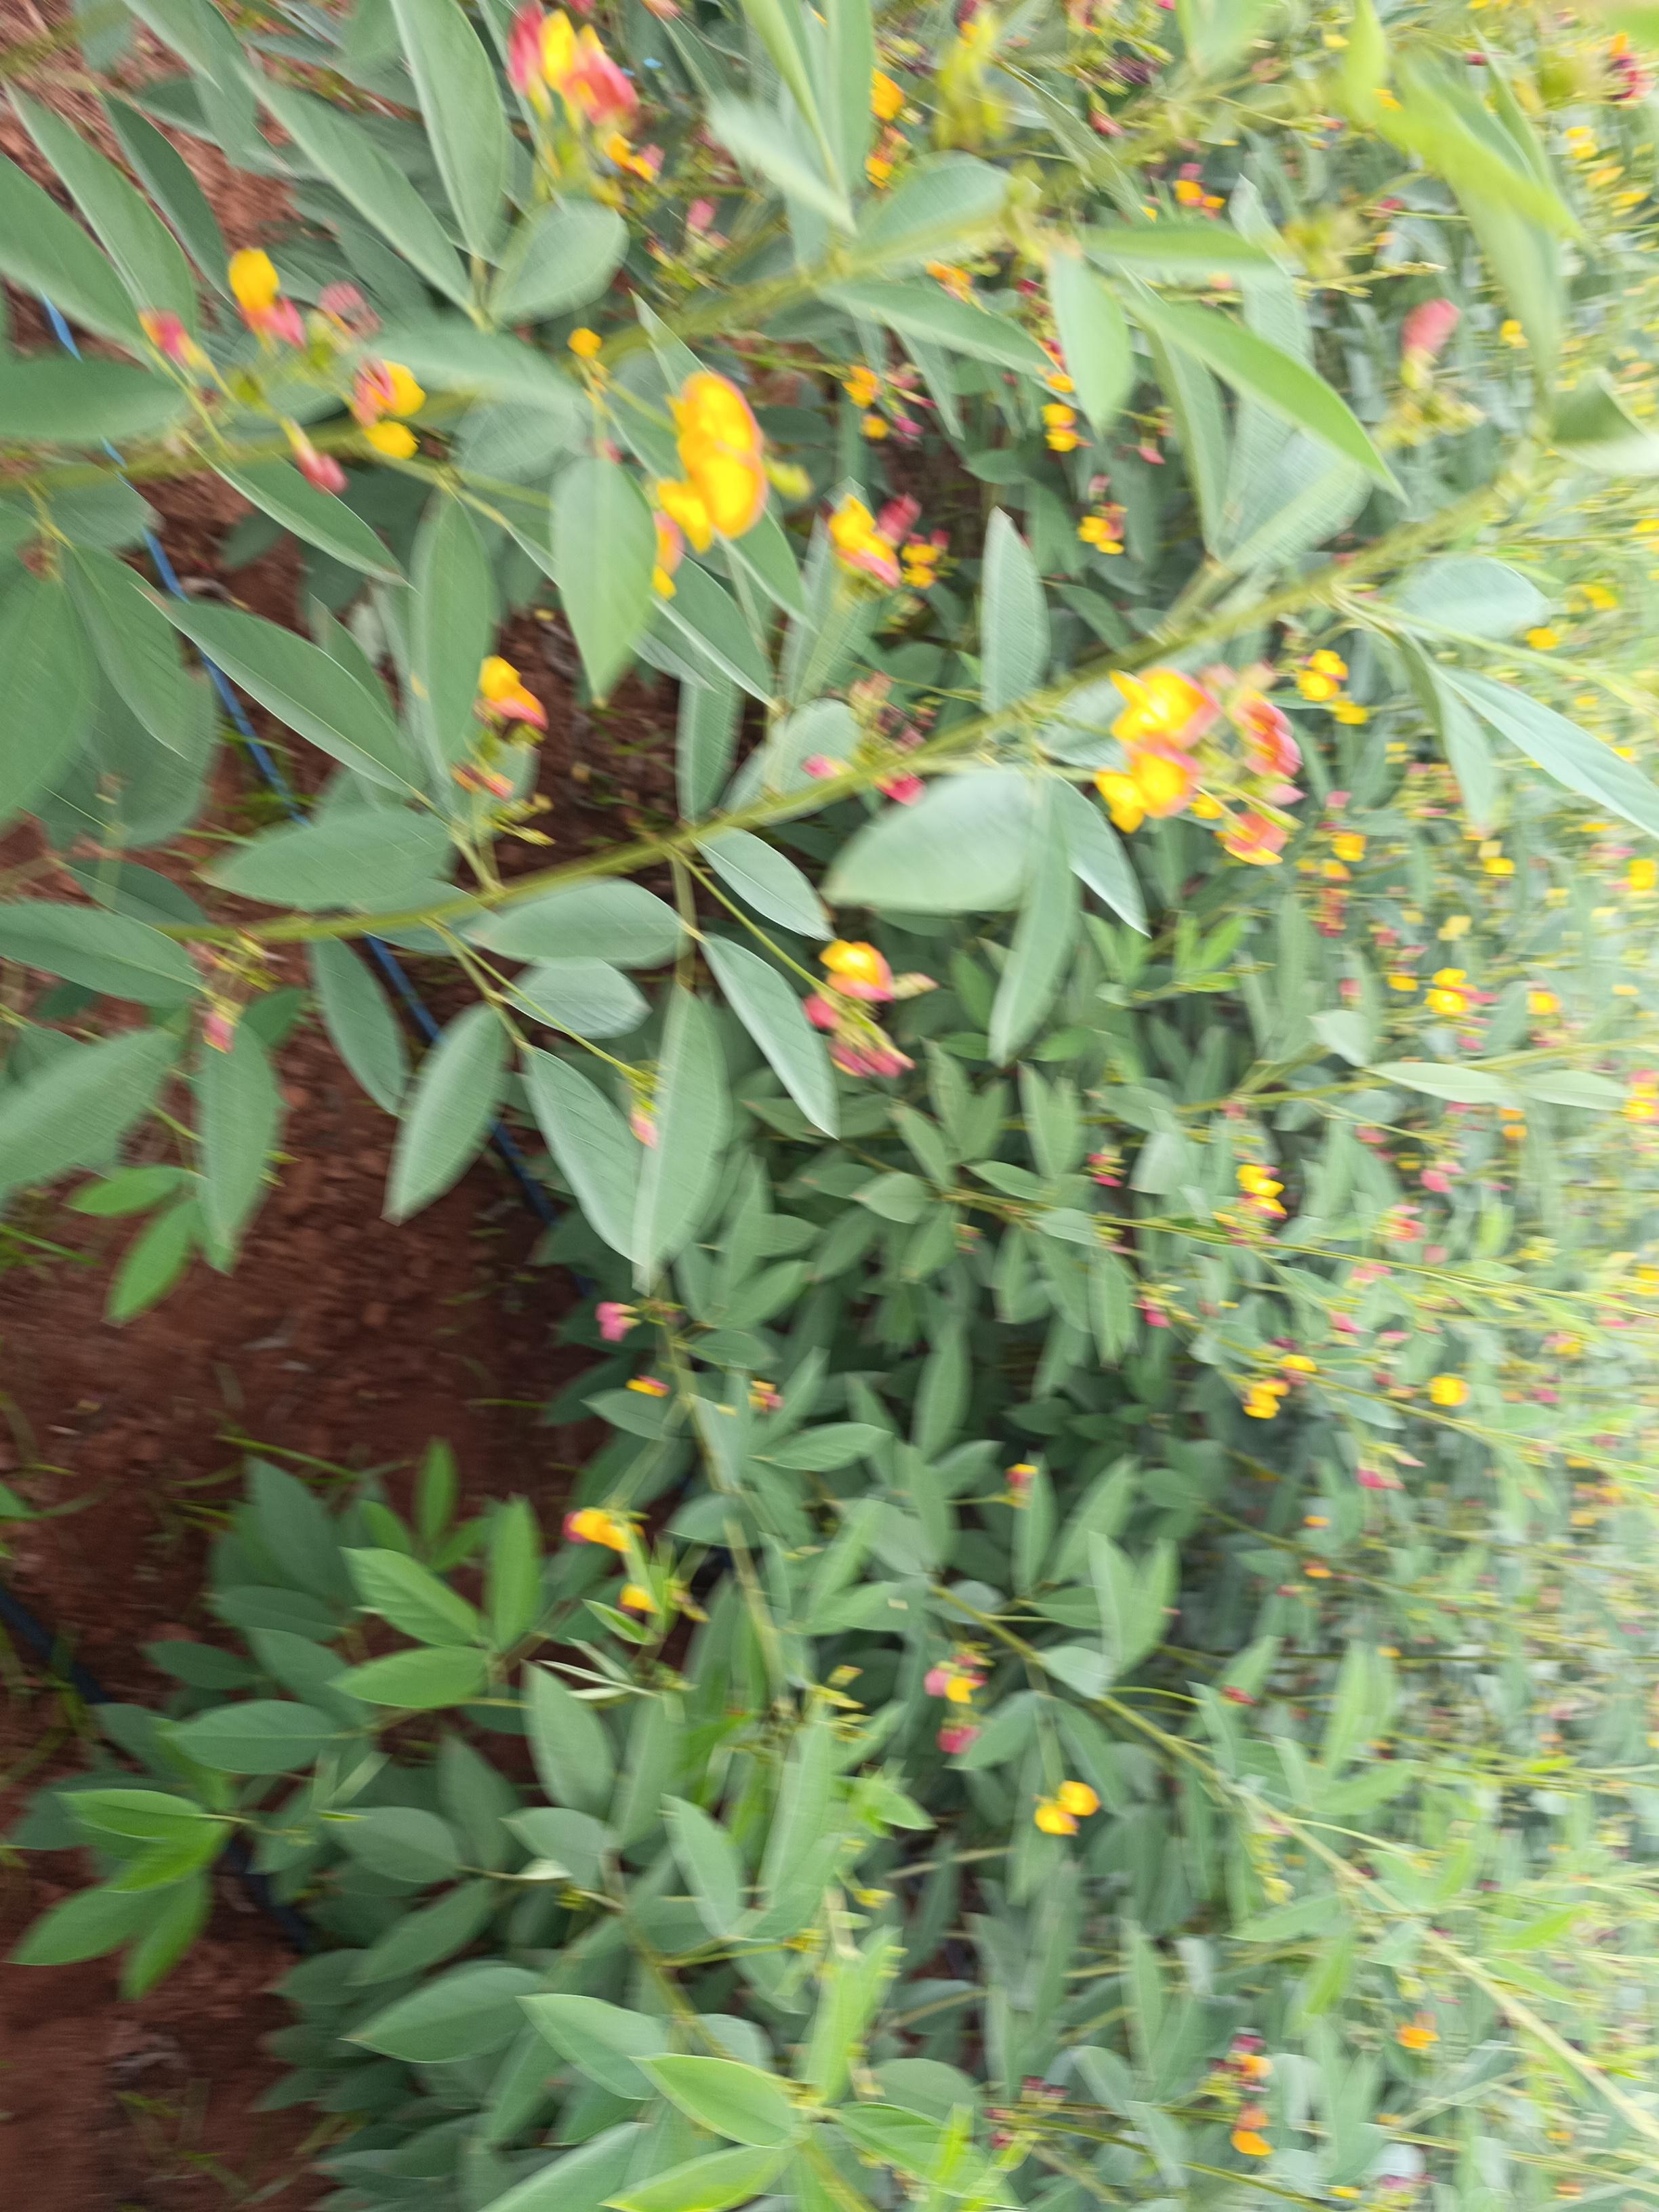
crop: pigeonpea
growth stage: development pod
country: Kenya
